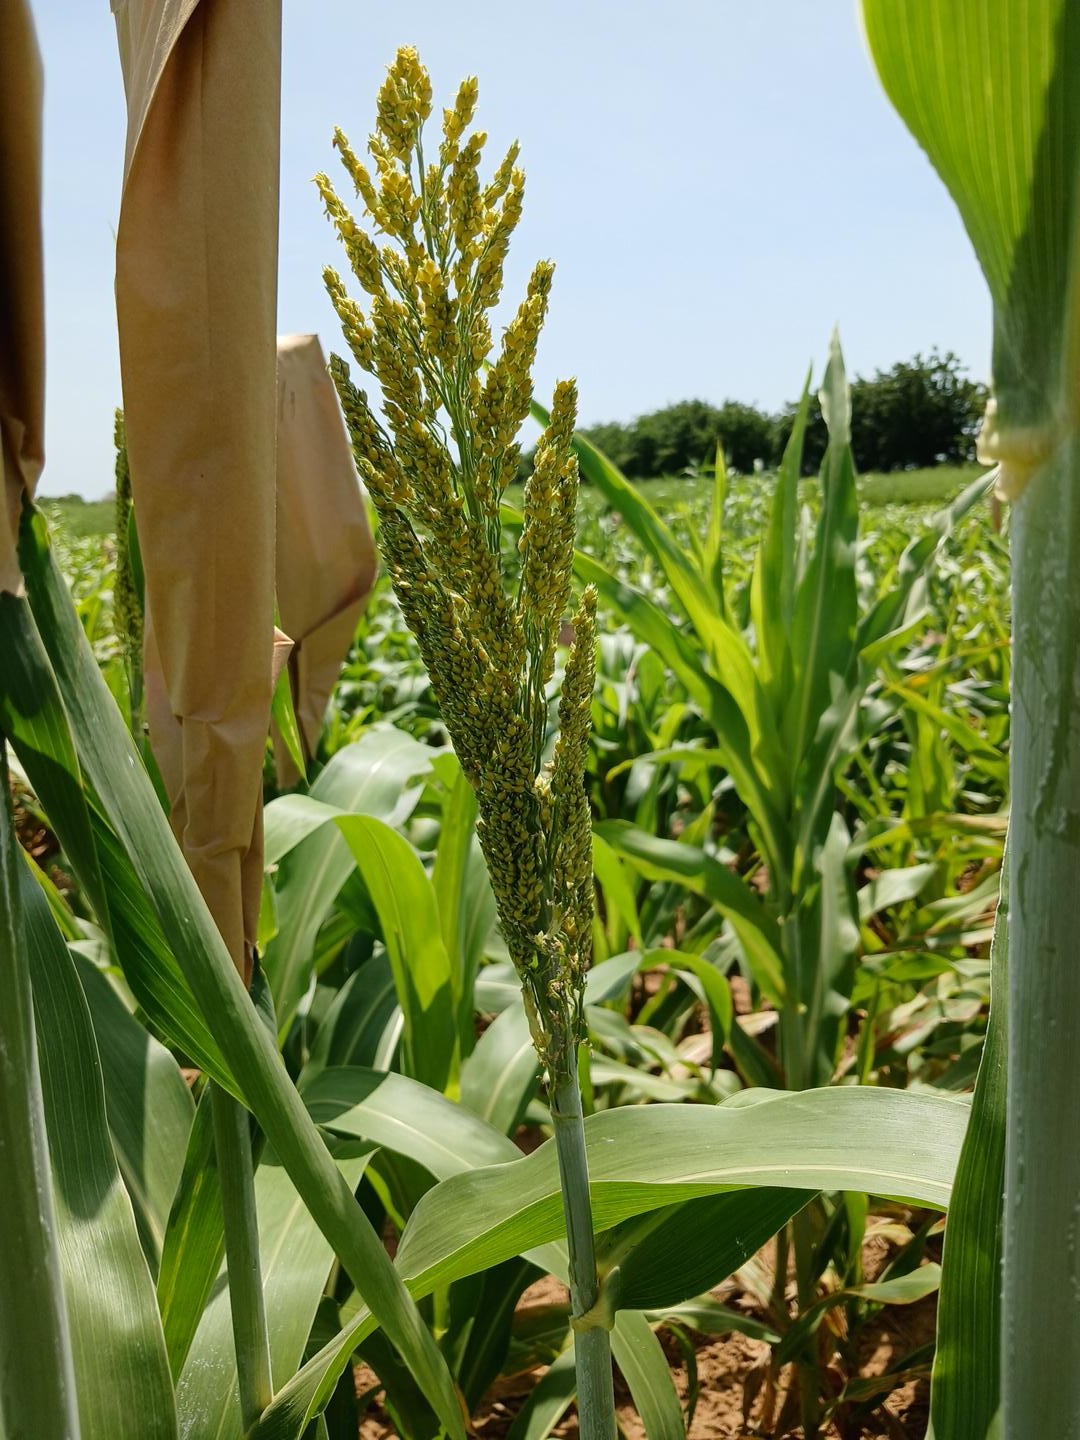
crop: sorghum
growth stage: heading tuber
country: Senegal
